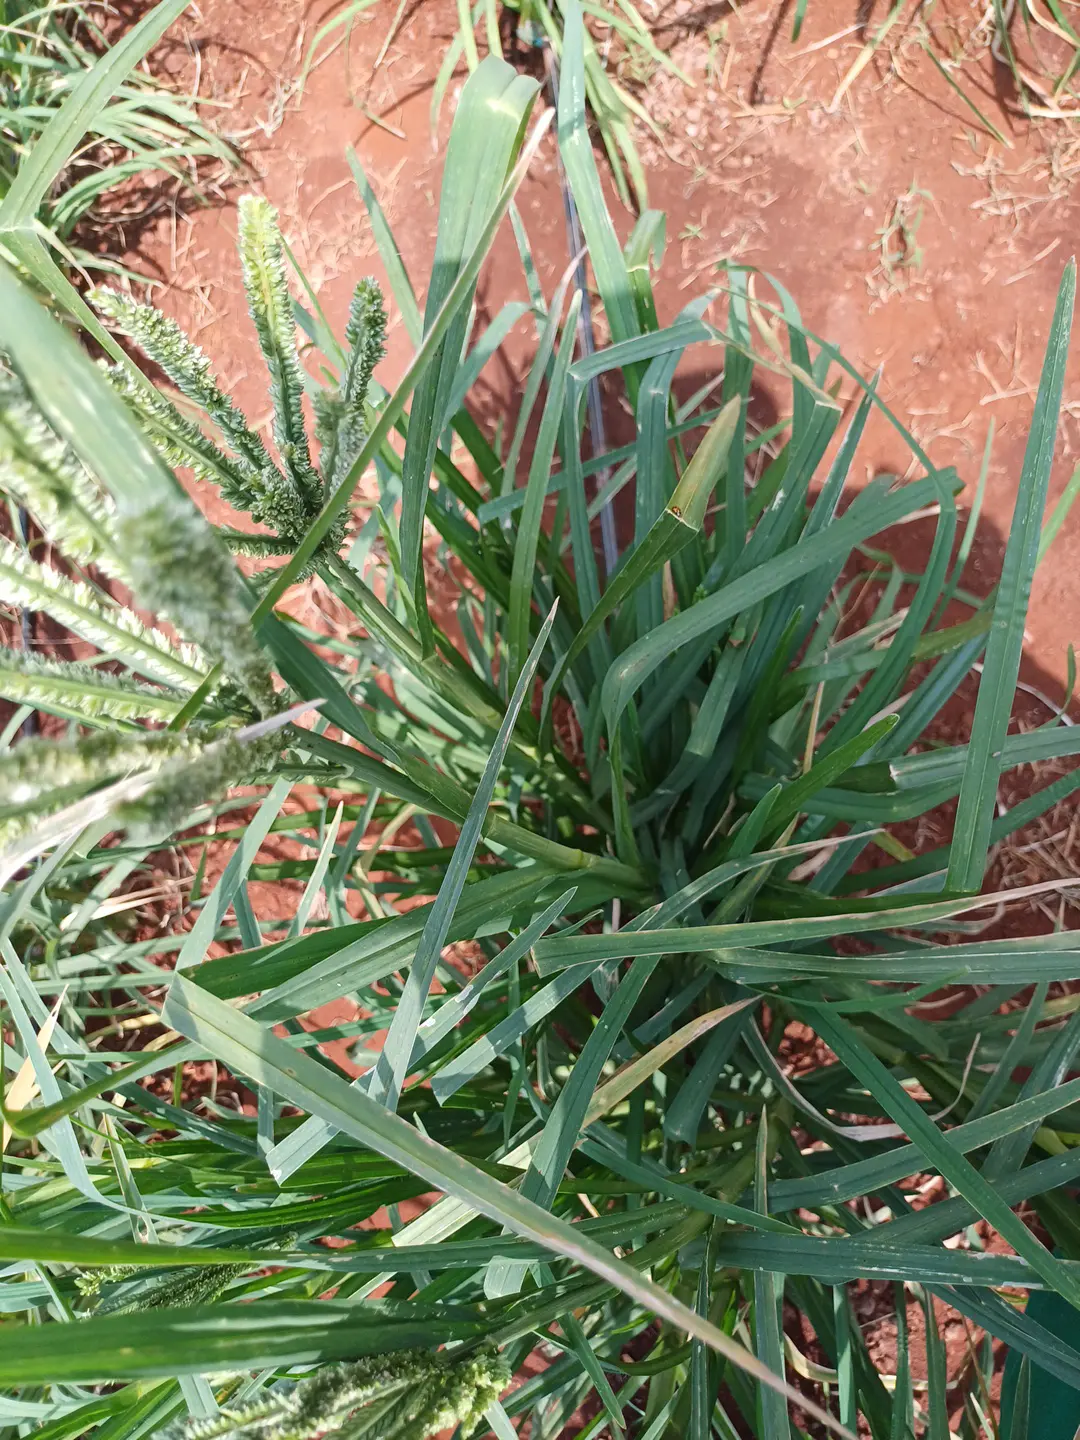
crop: finger millet
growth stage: flowering
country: Kenya
